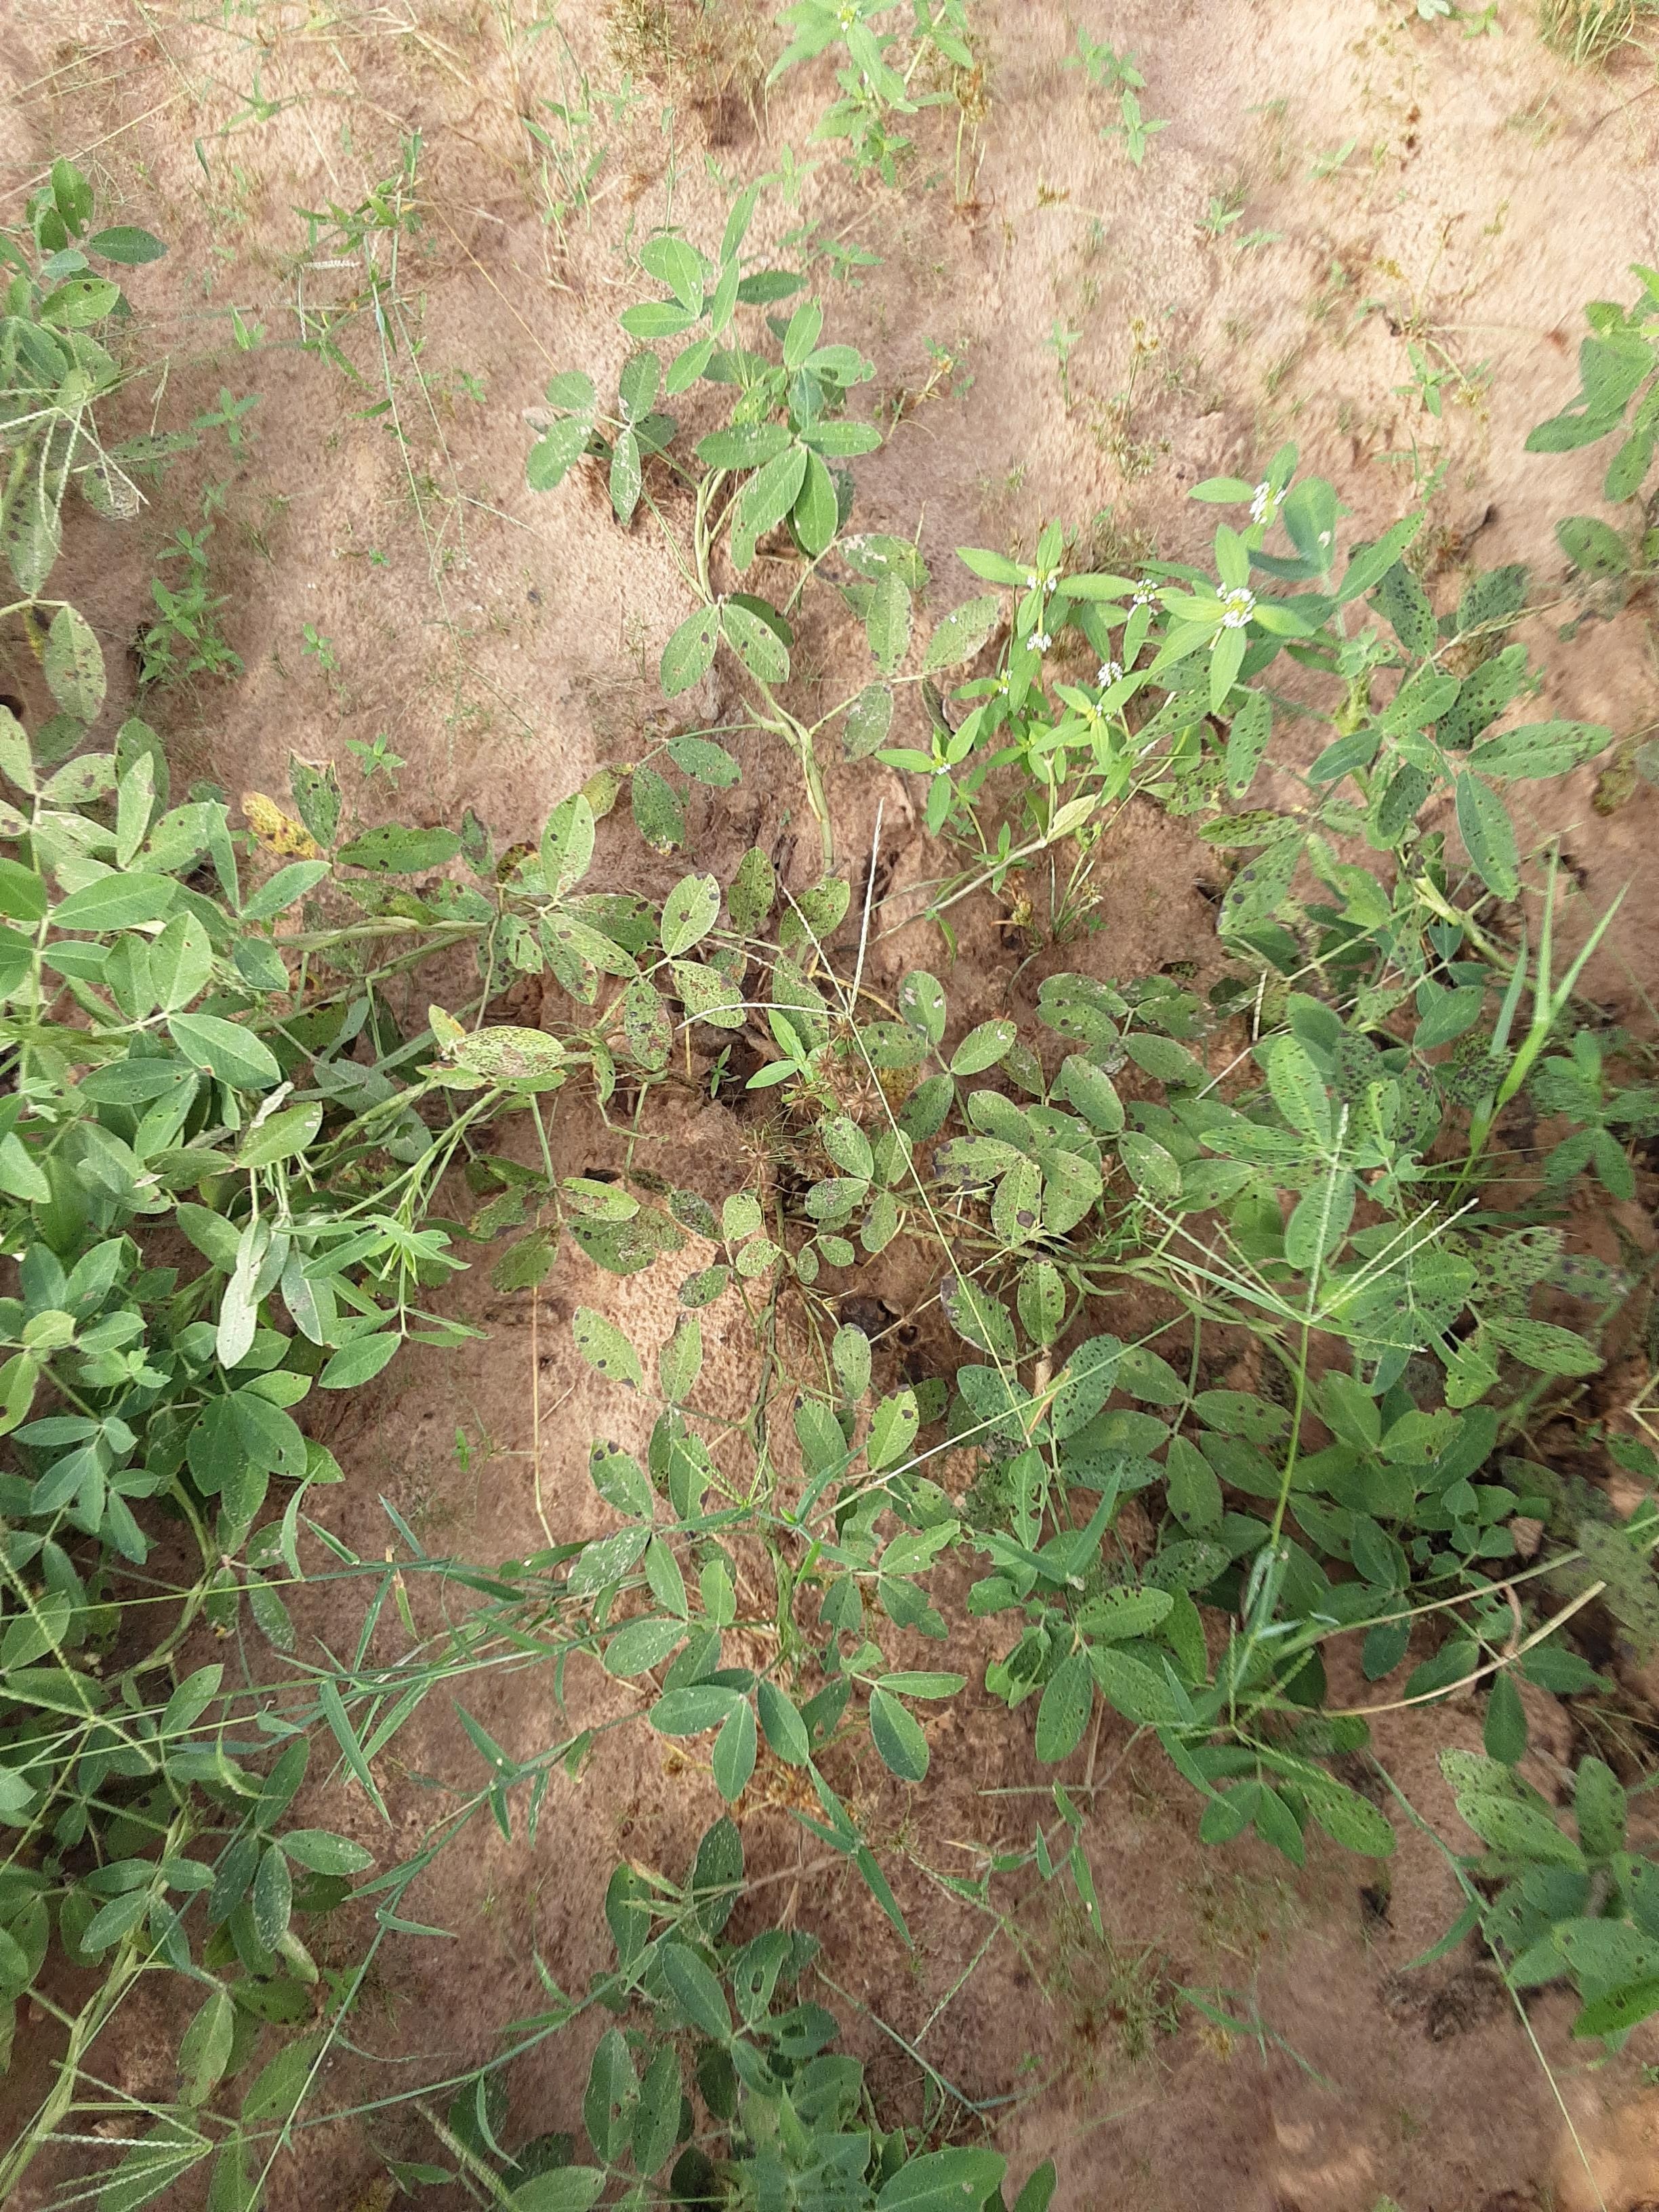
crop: groundnut
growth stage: flowering
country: Senegal
